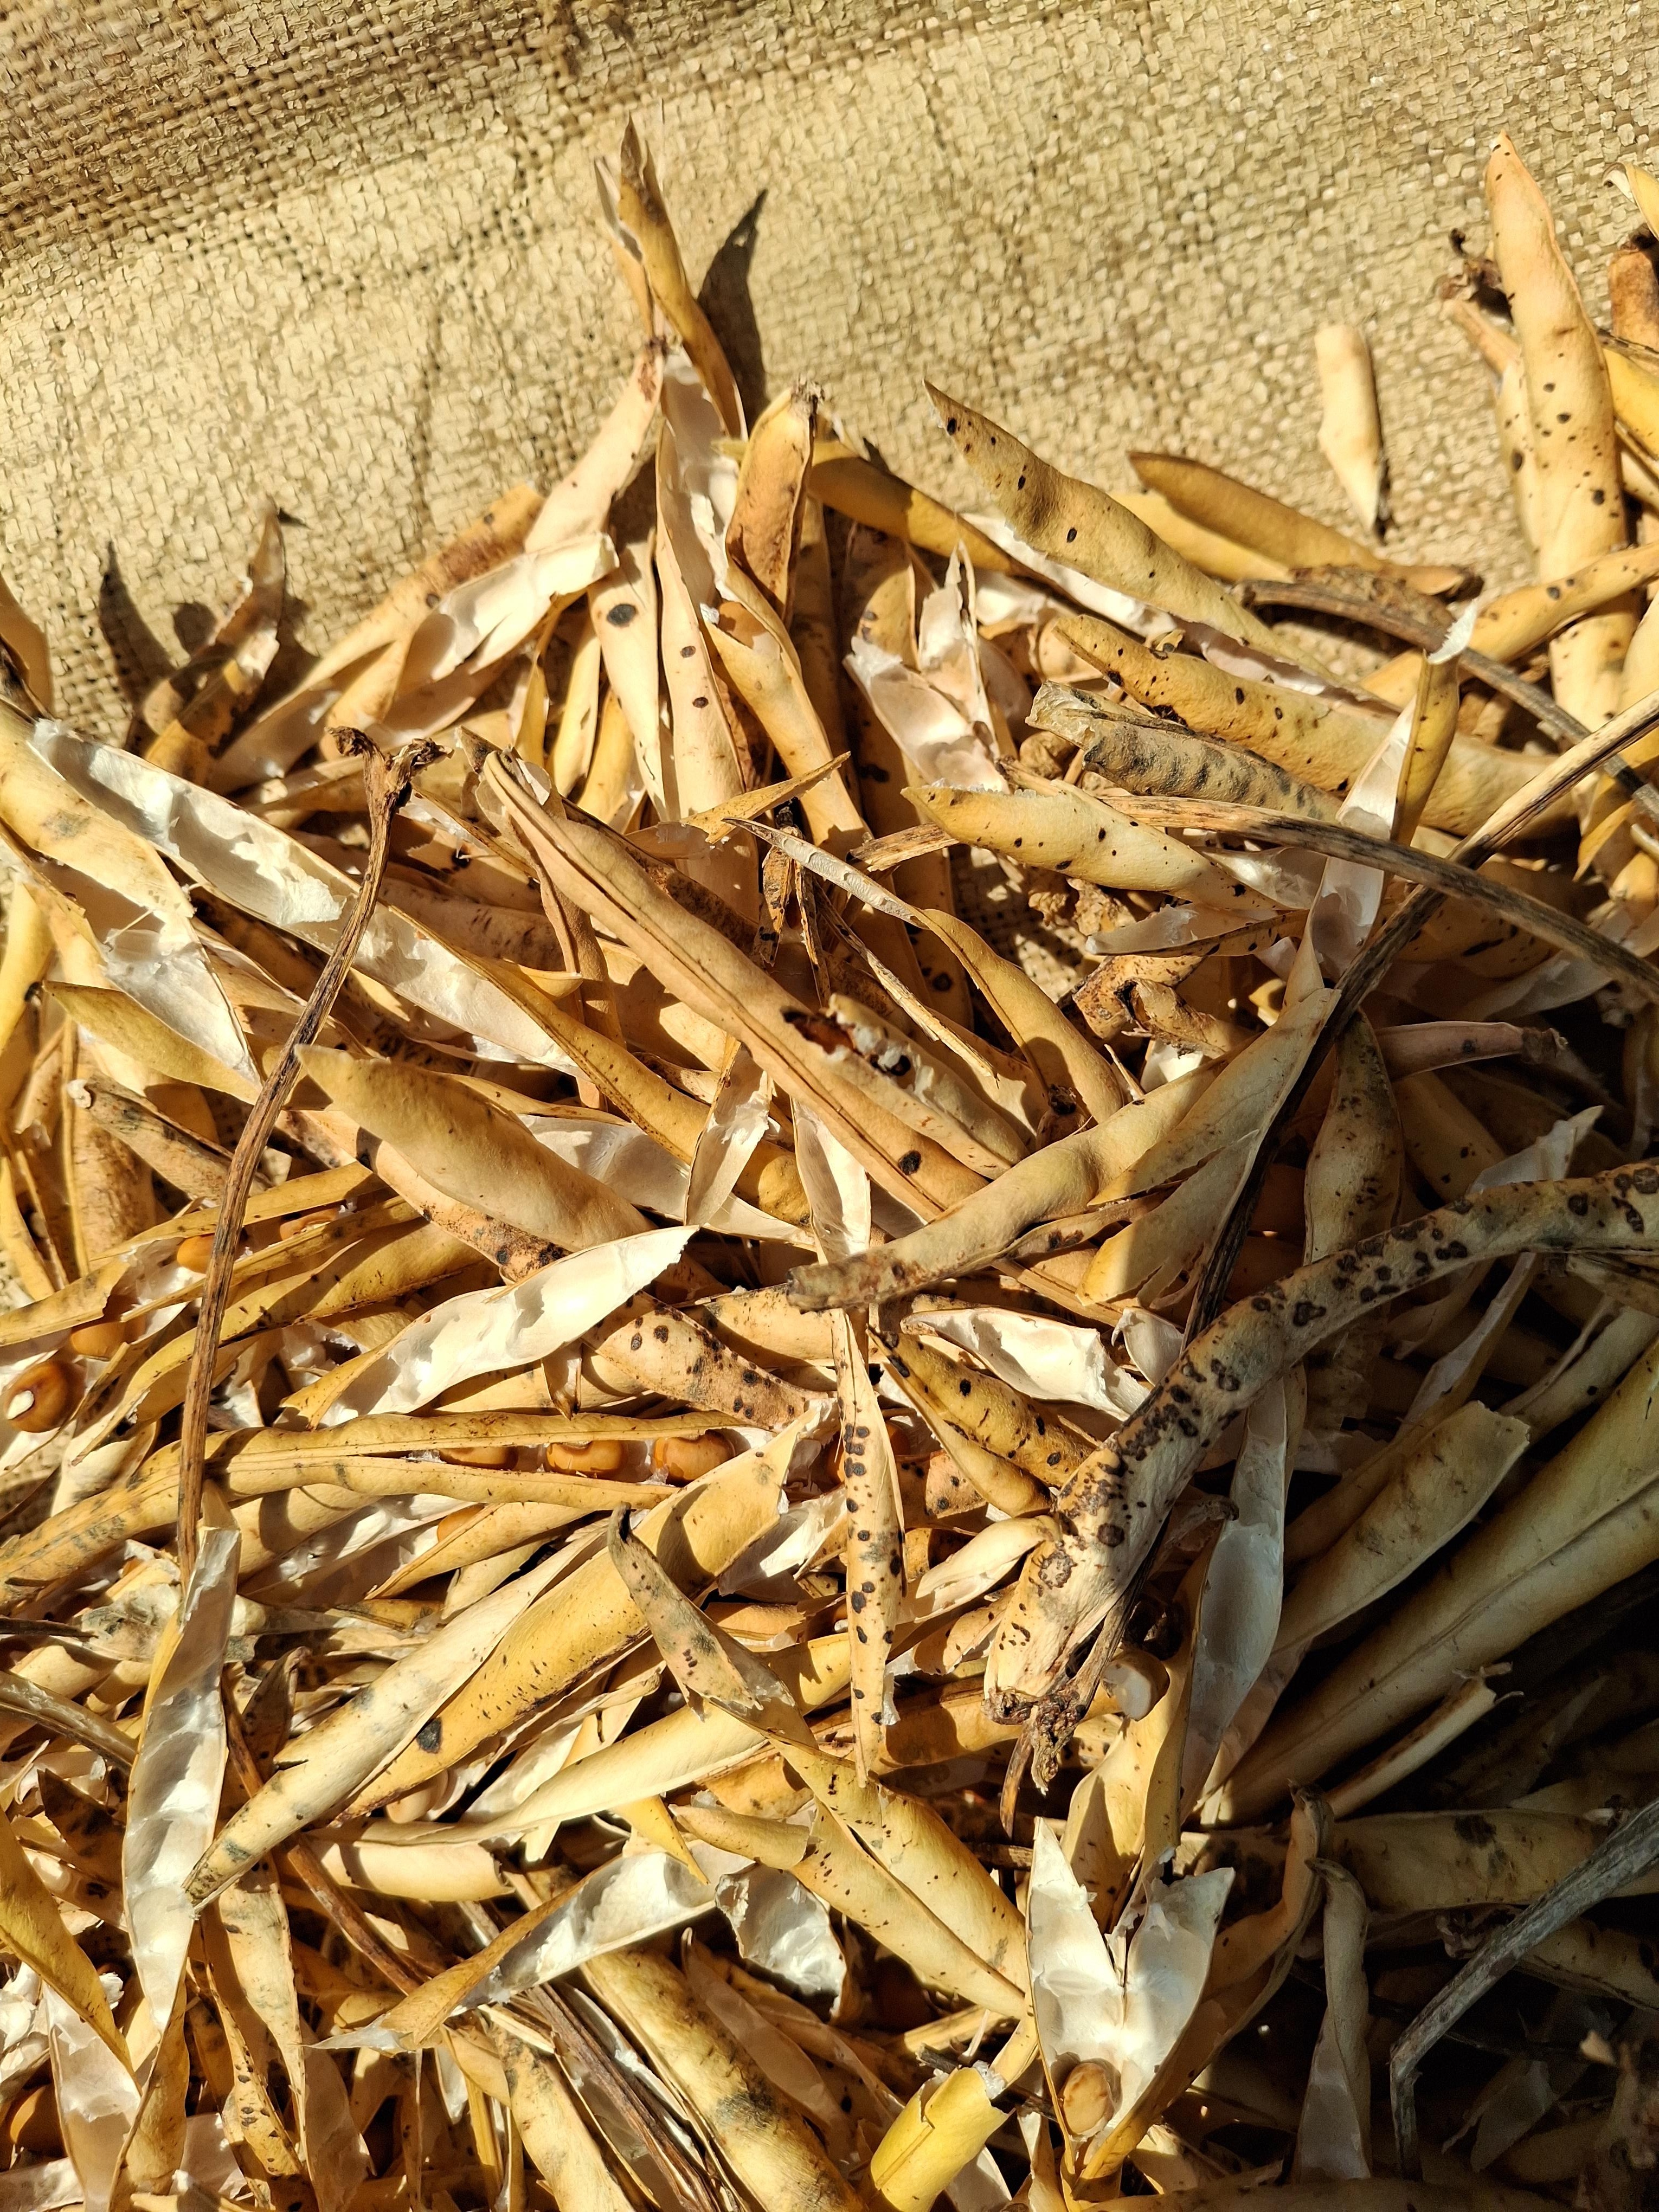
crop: cowpea
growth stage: harvest
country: Nigeria
